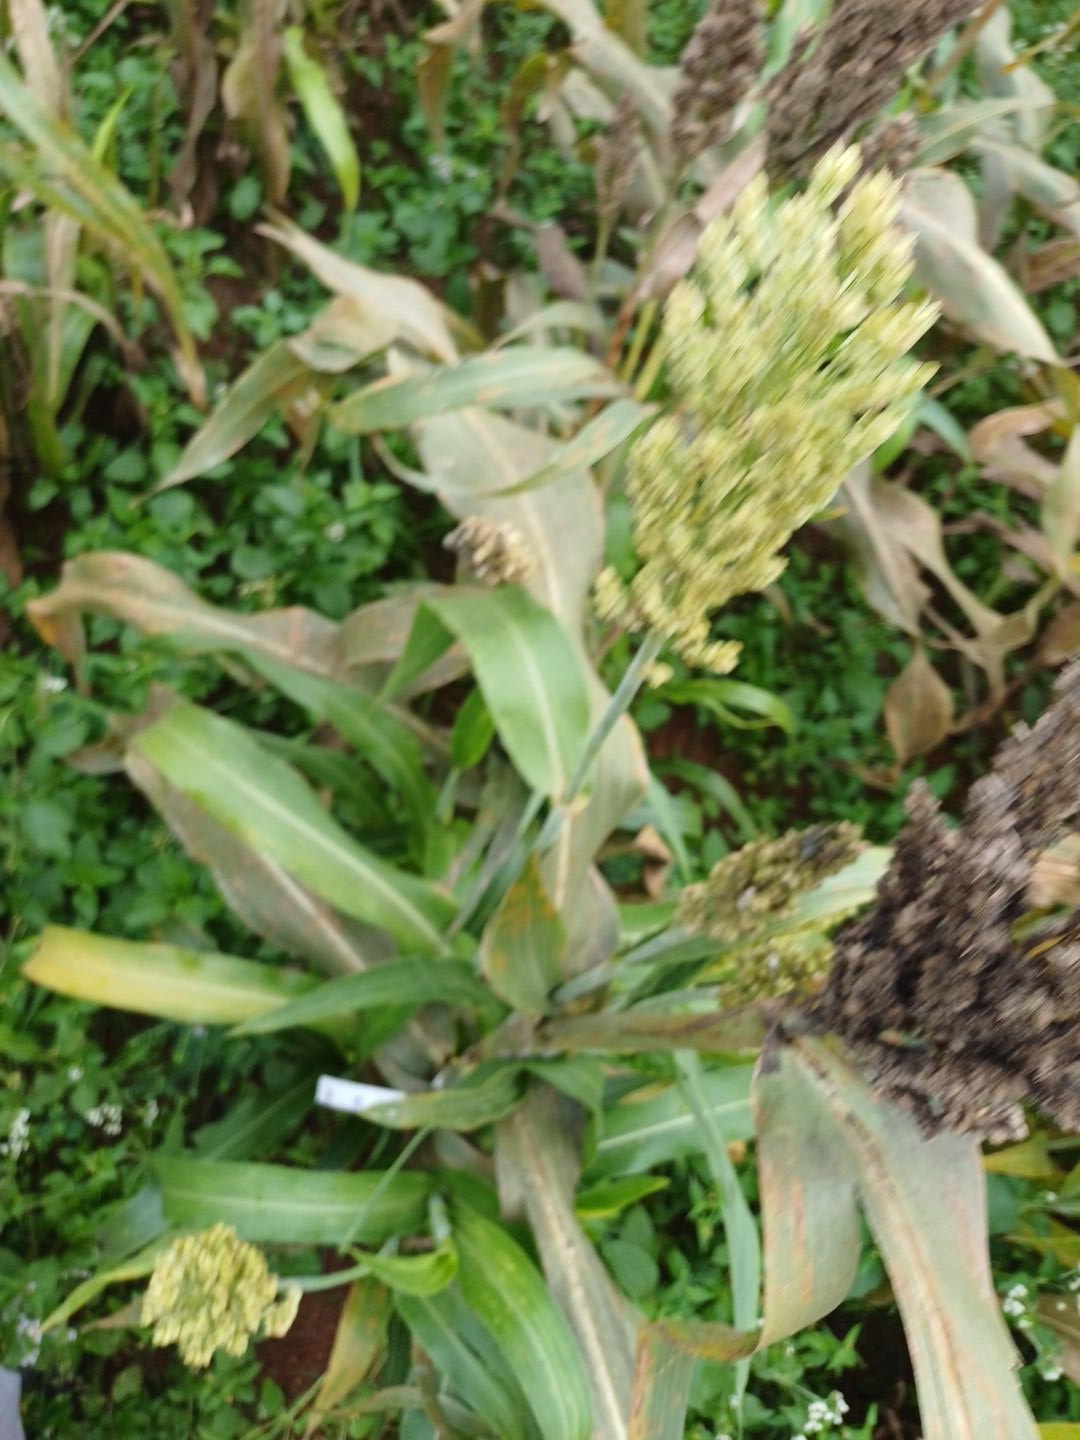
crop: sorghum
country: Kenya
